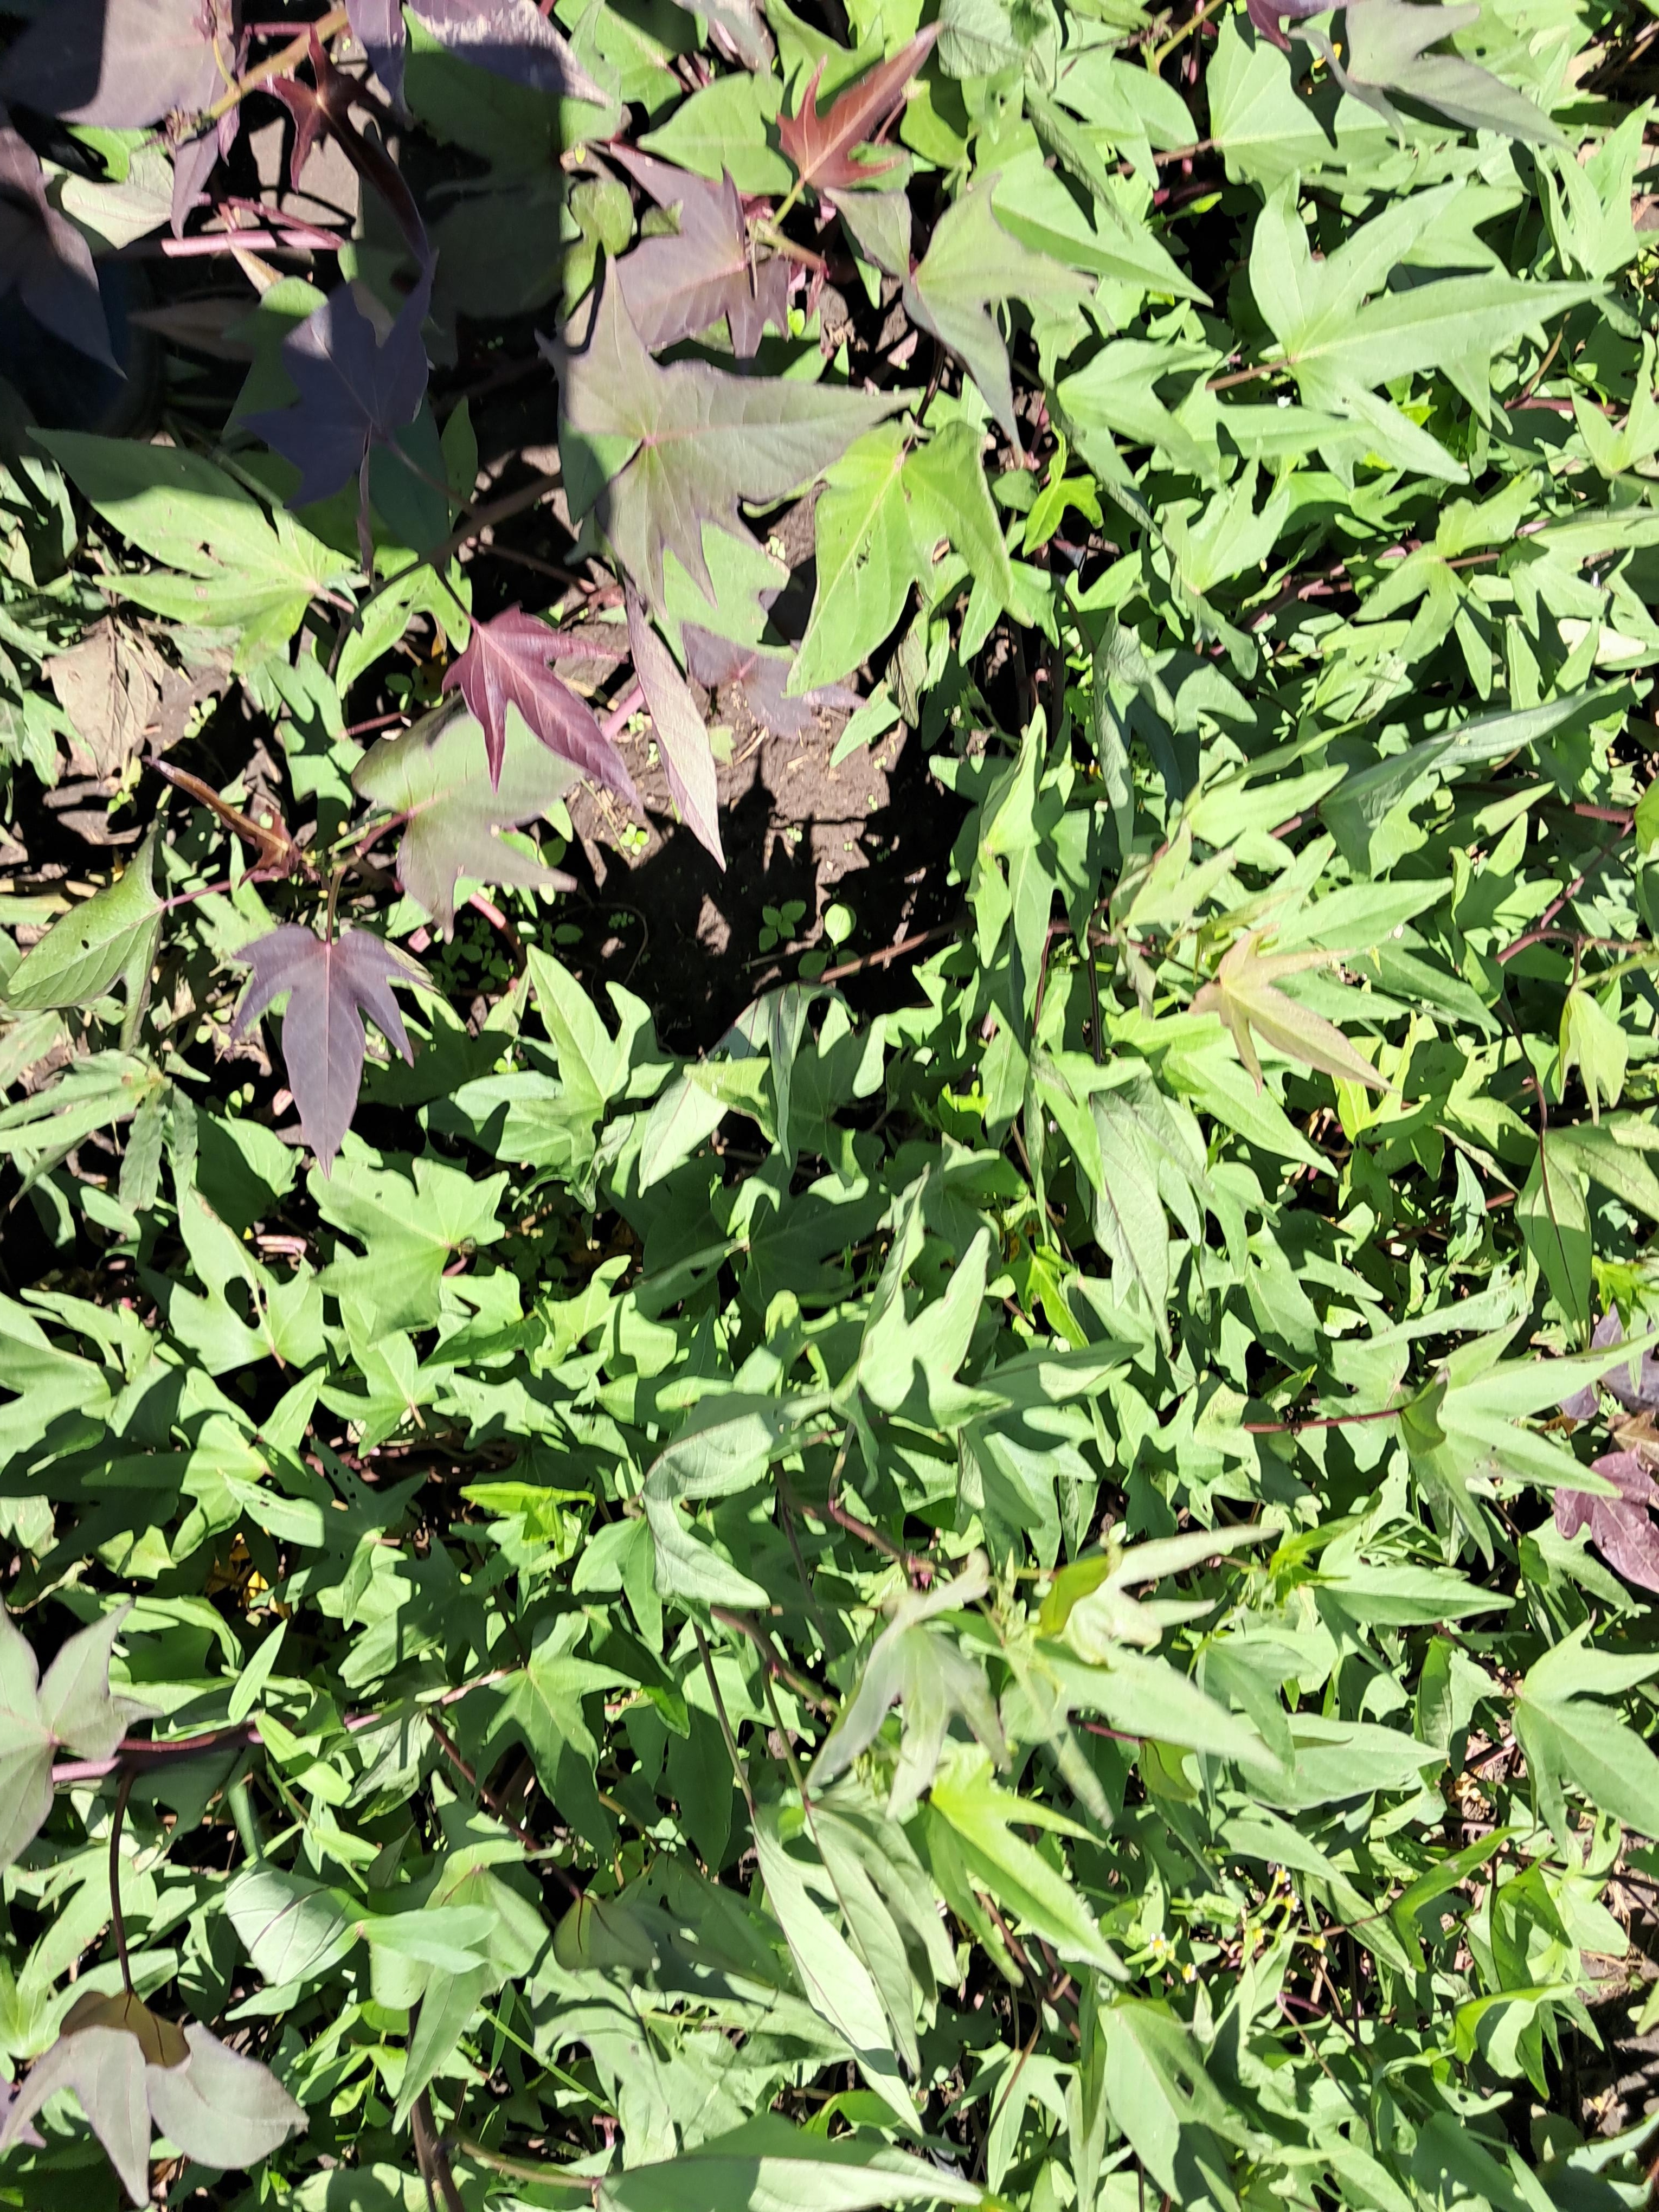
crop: sweet potato
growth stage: vegetative
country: Tanzania
